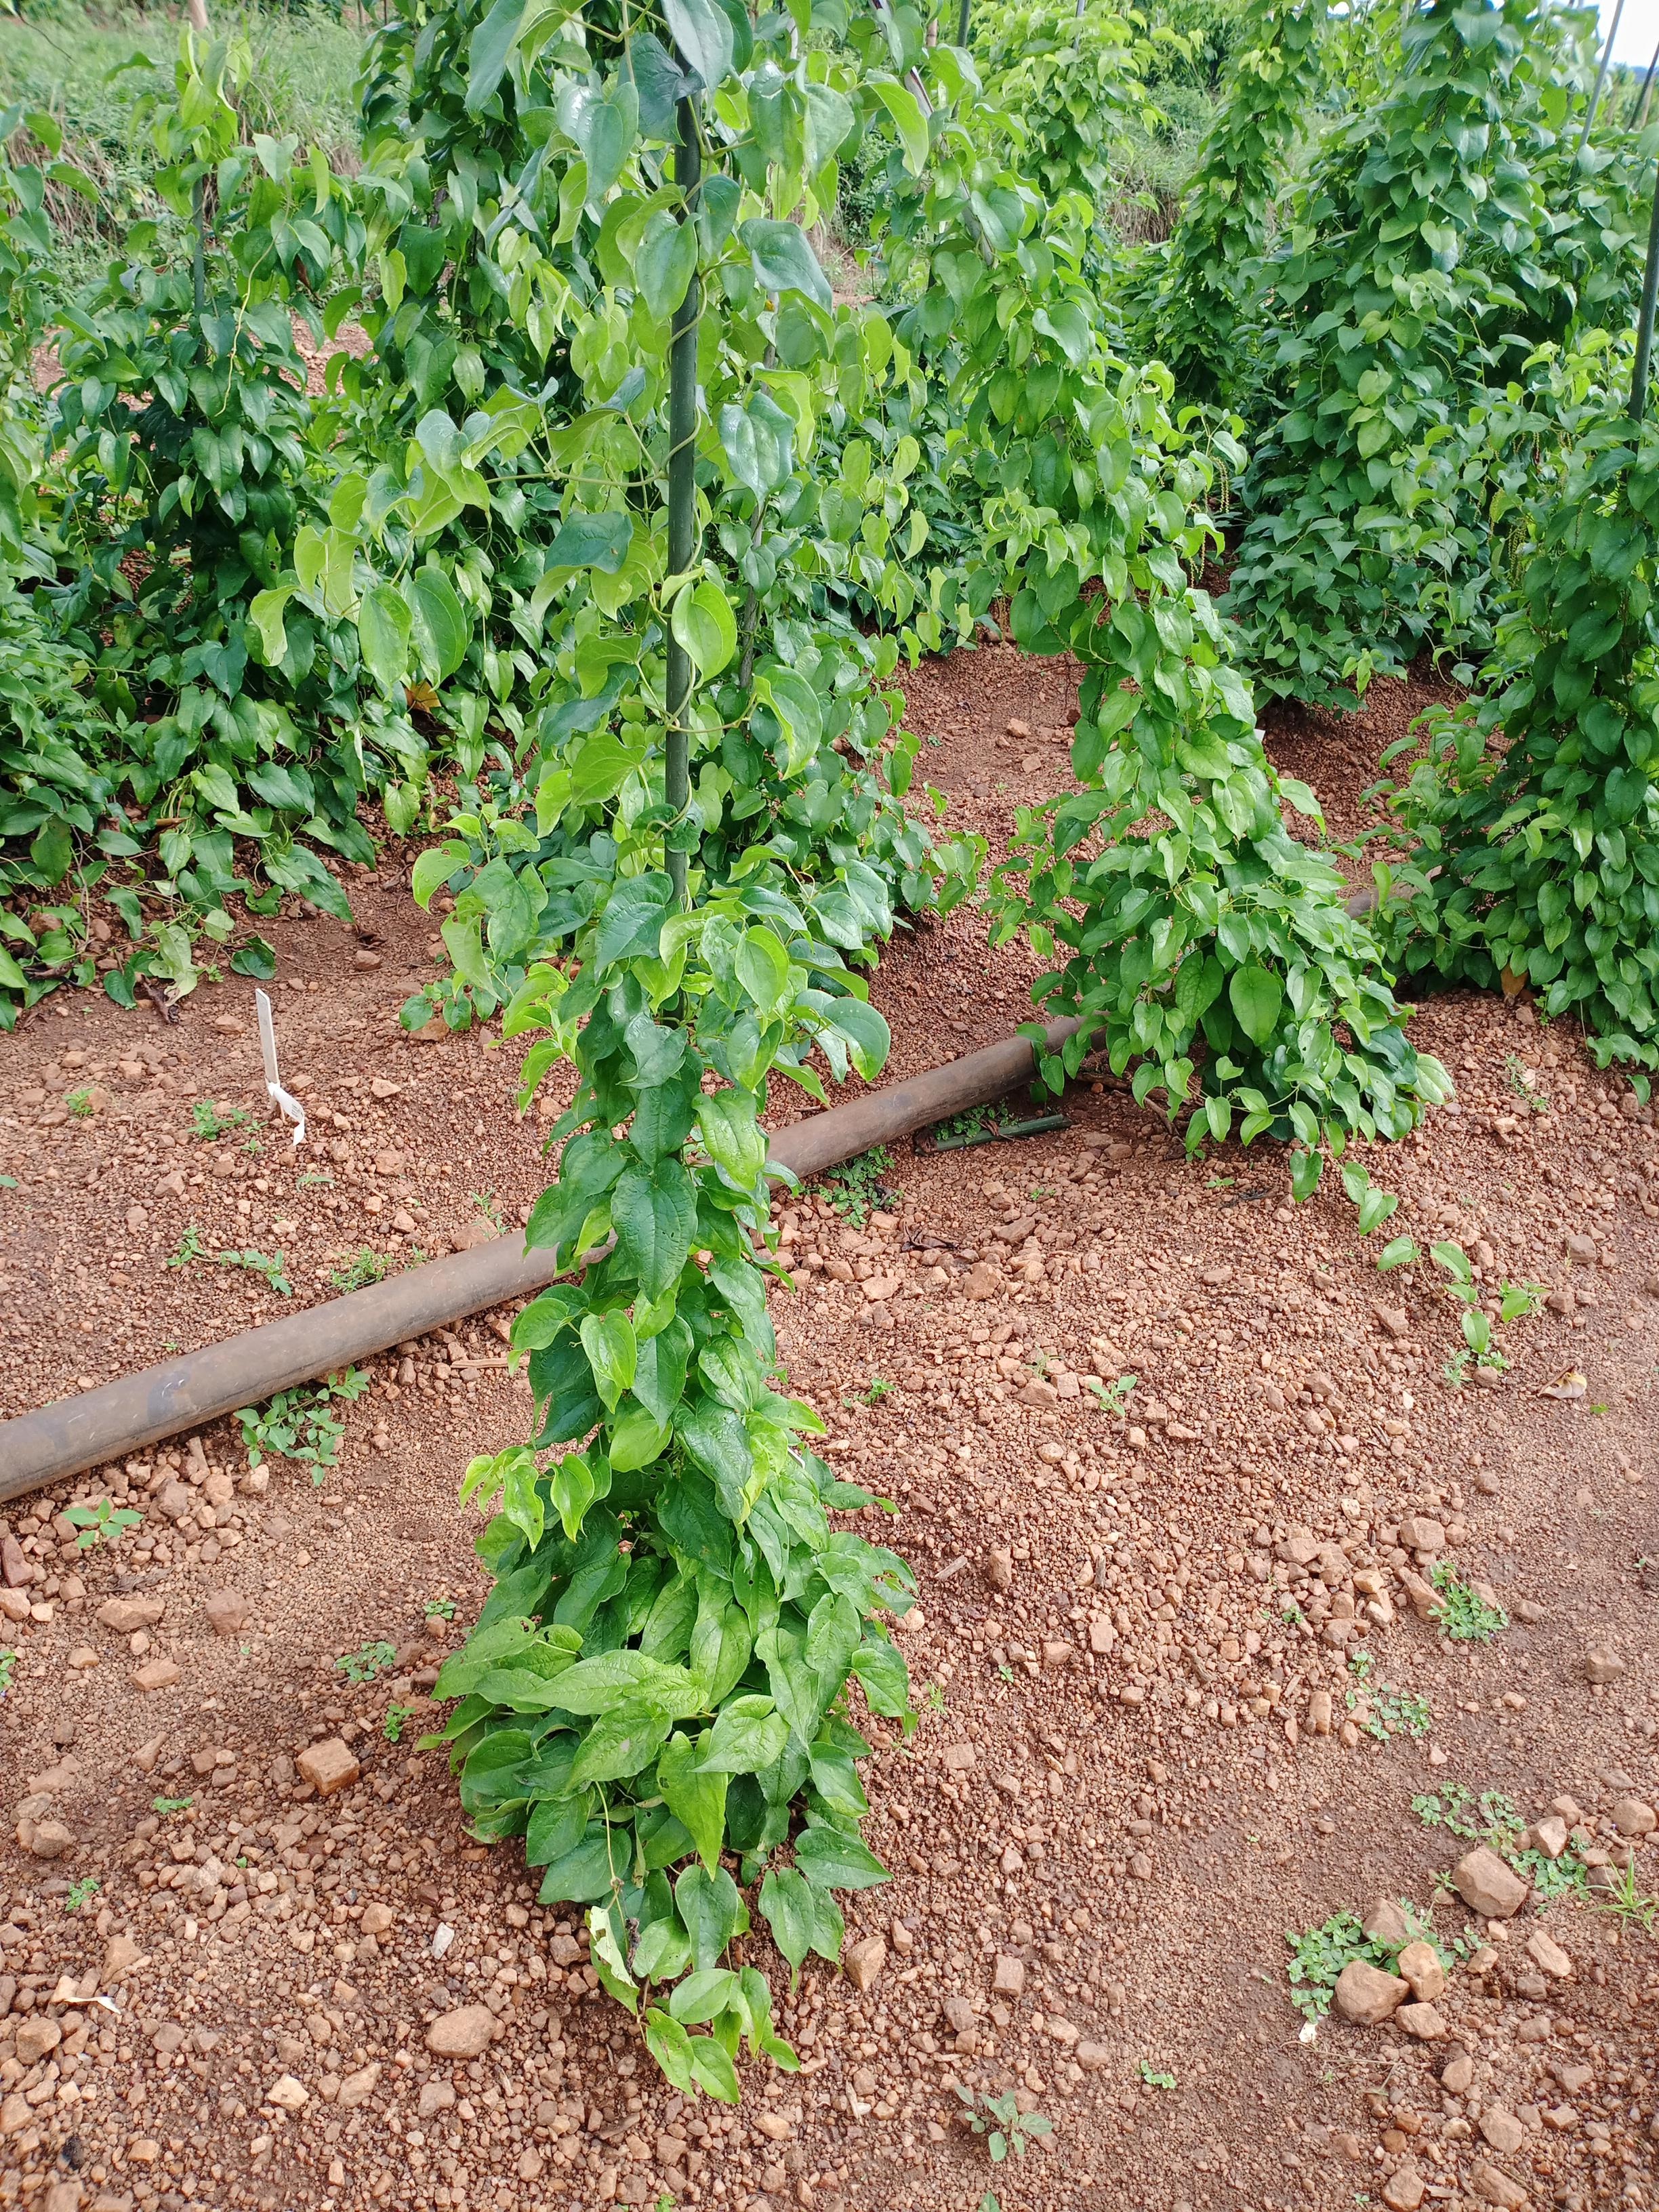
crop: yam
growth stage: vegetative
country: Nigeria
